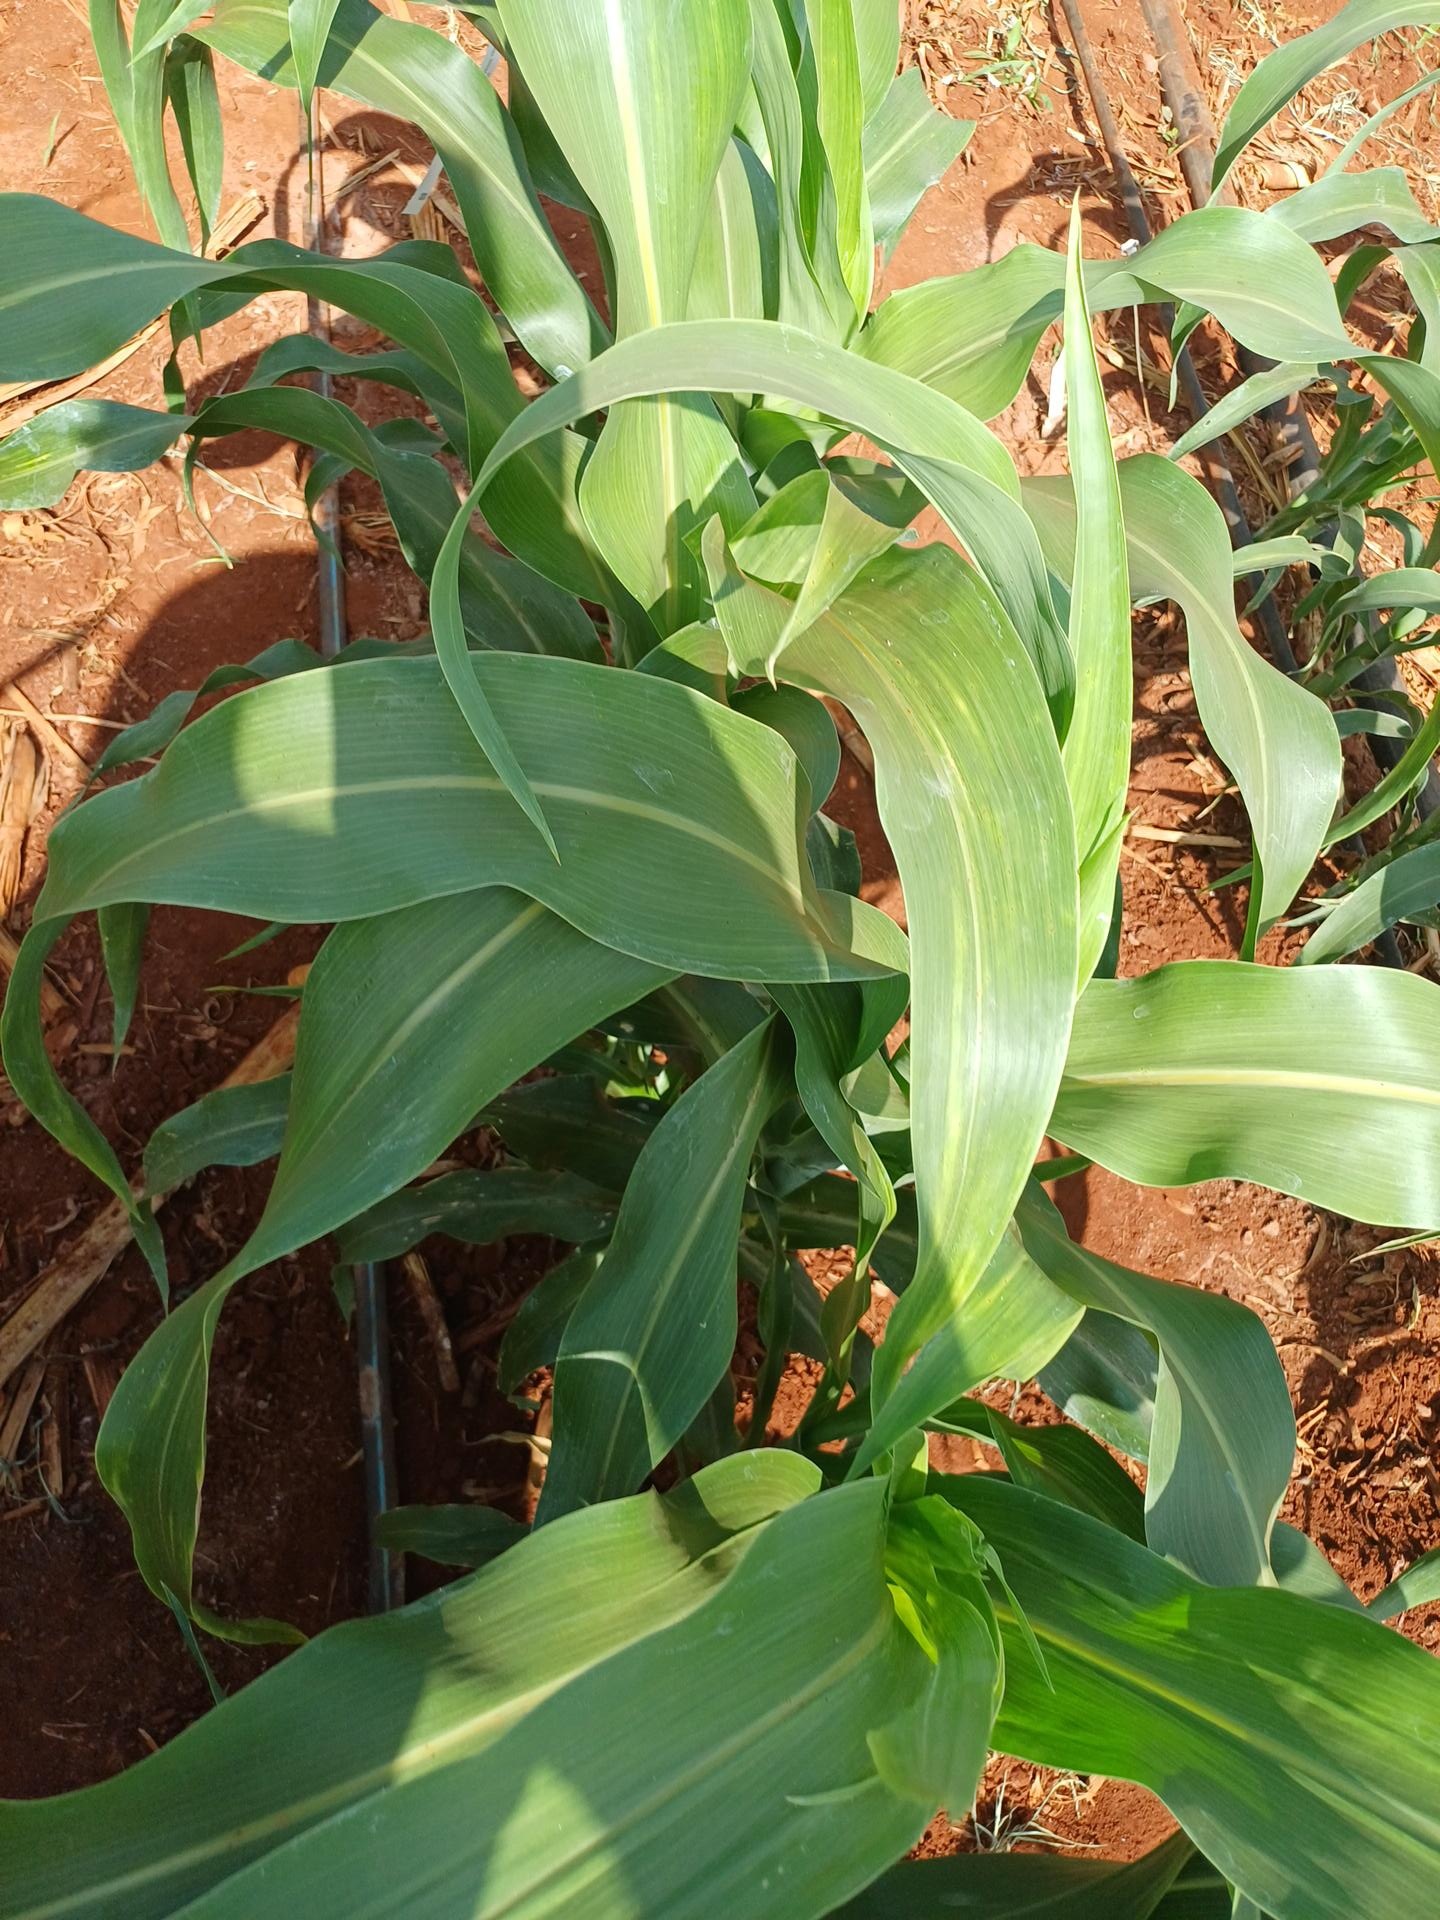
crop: sorghum
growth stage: vegetative
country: Kenya
